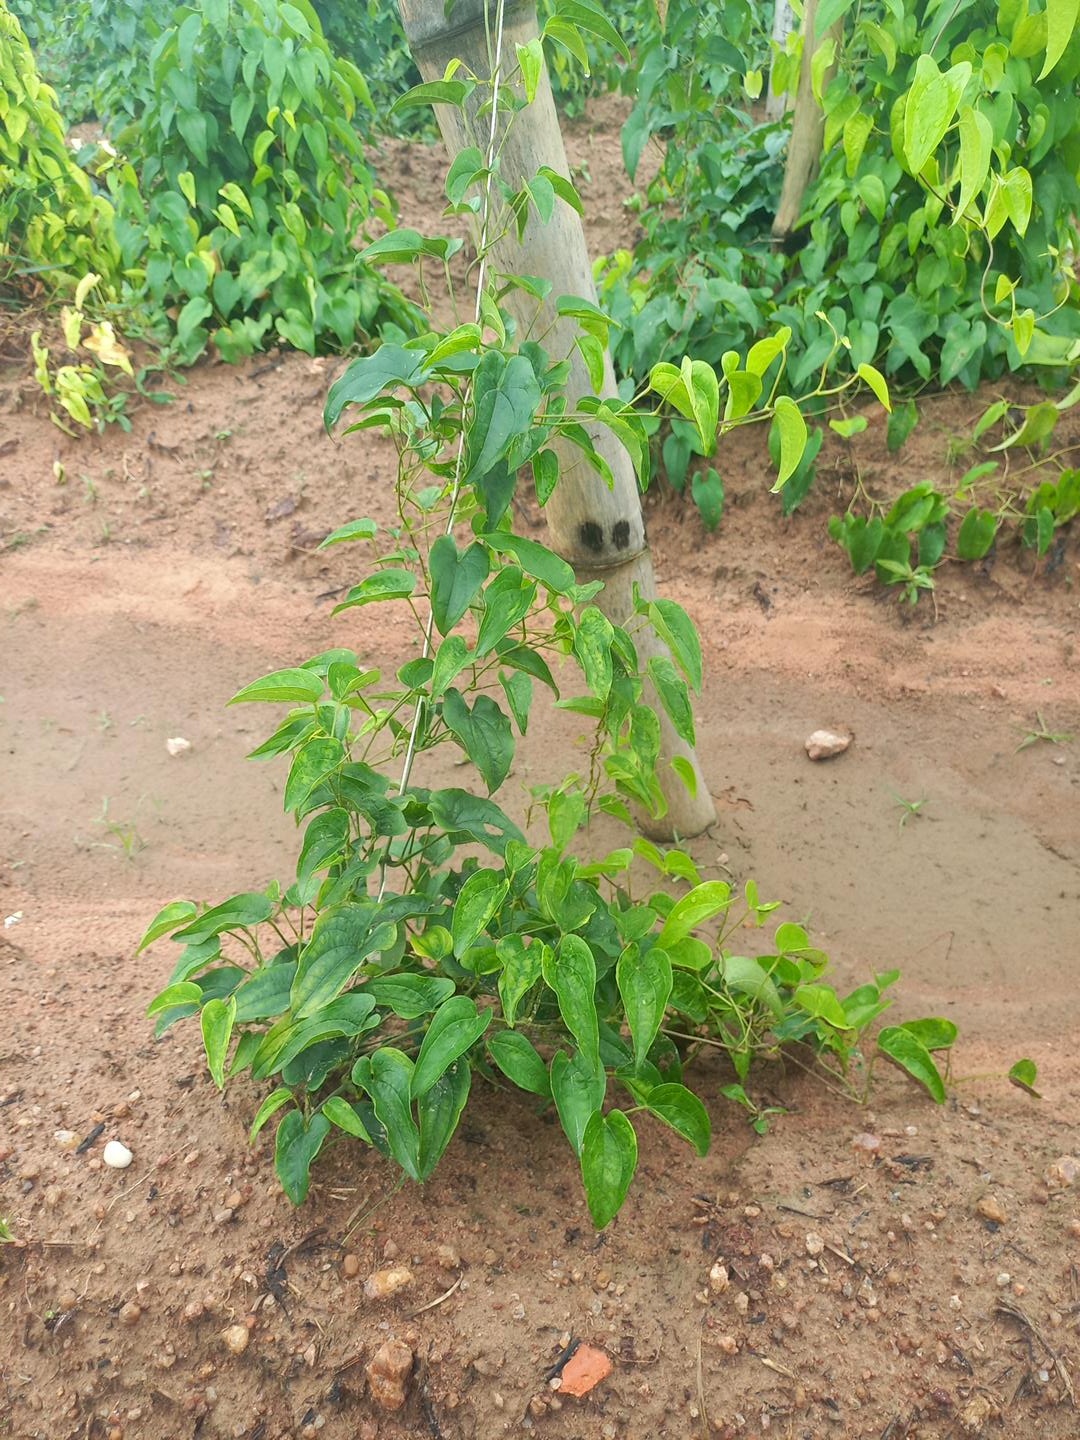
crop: yam
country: Nigeria
